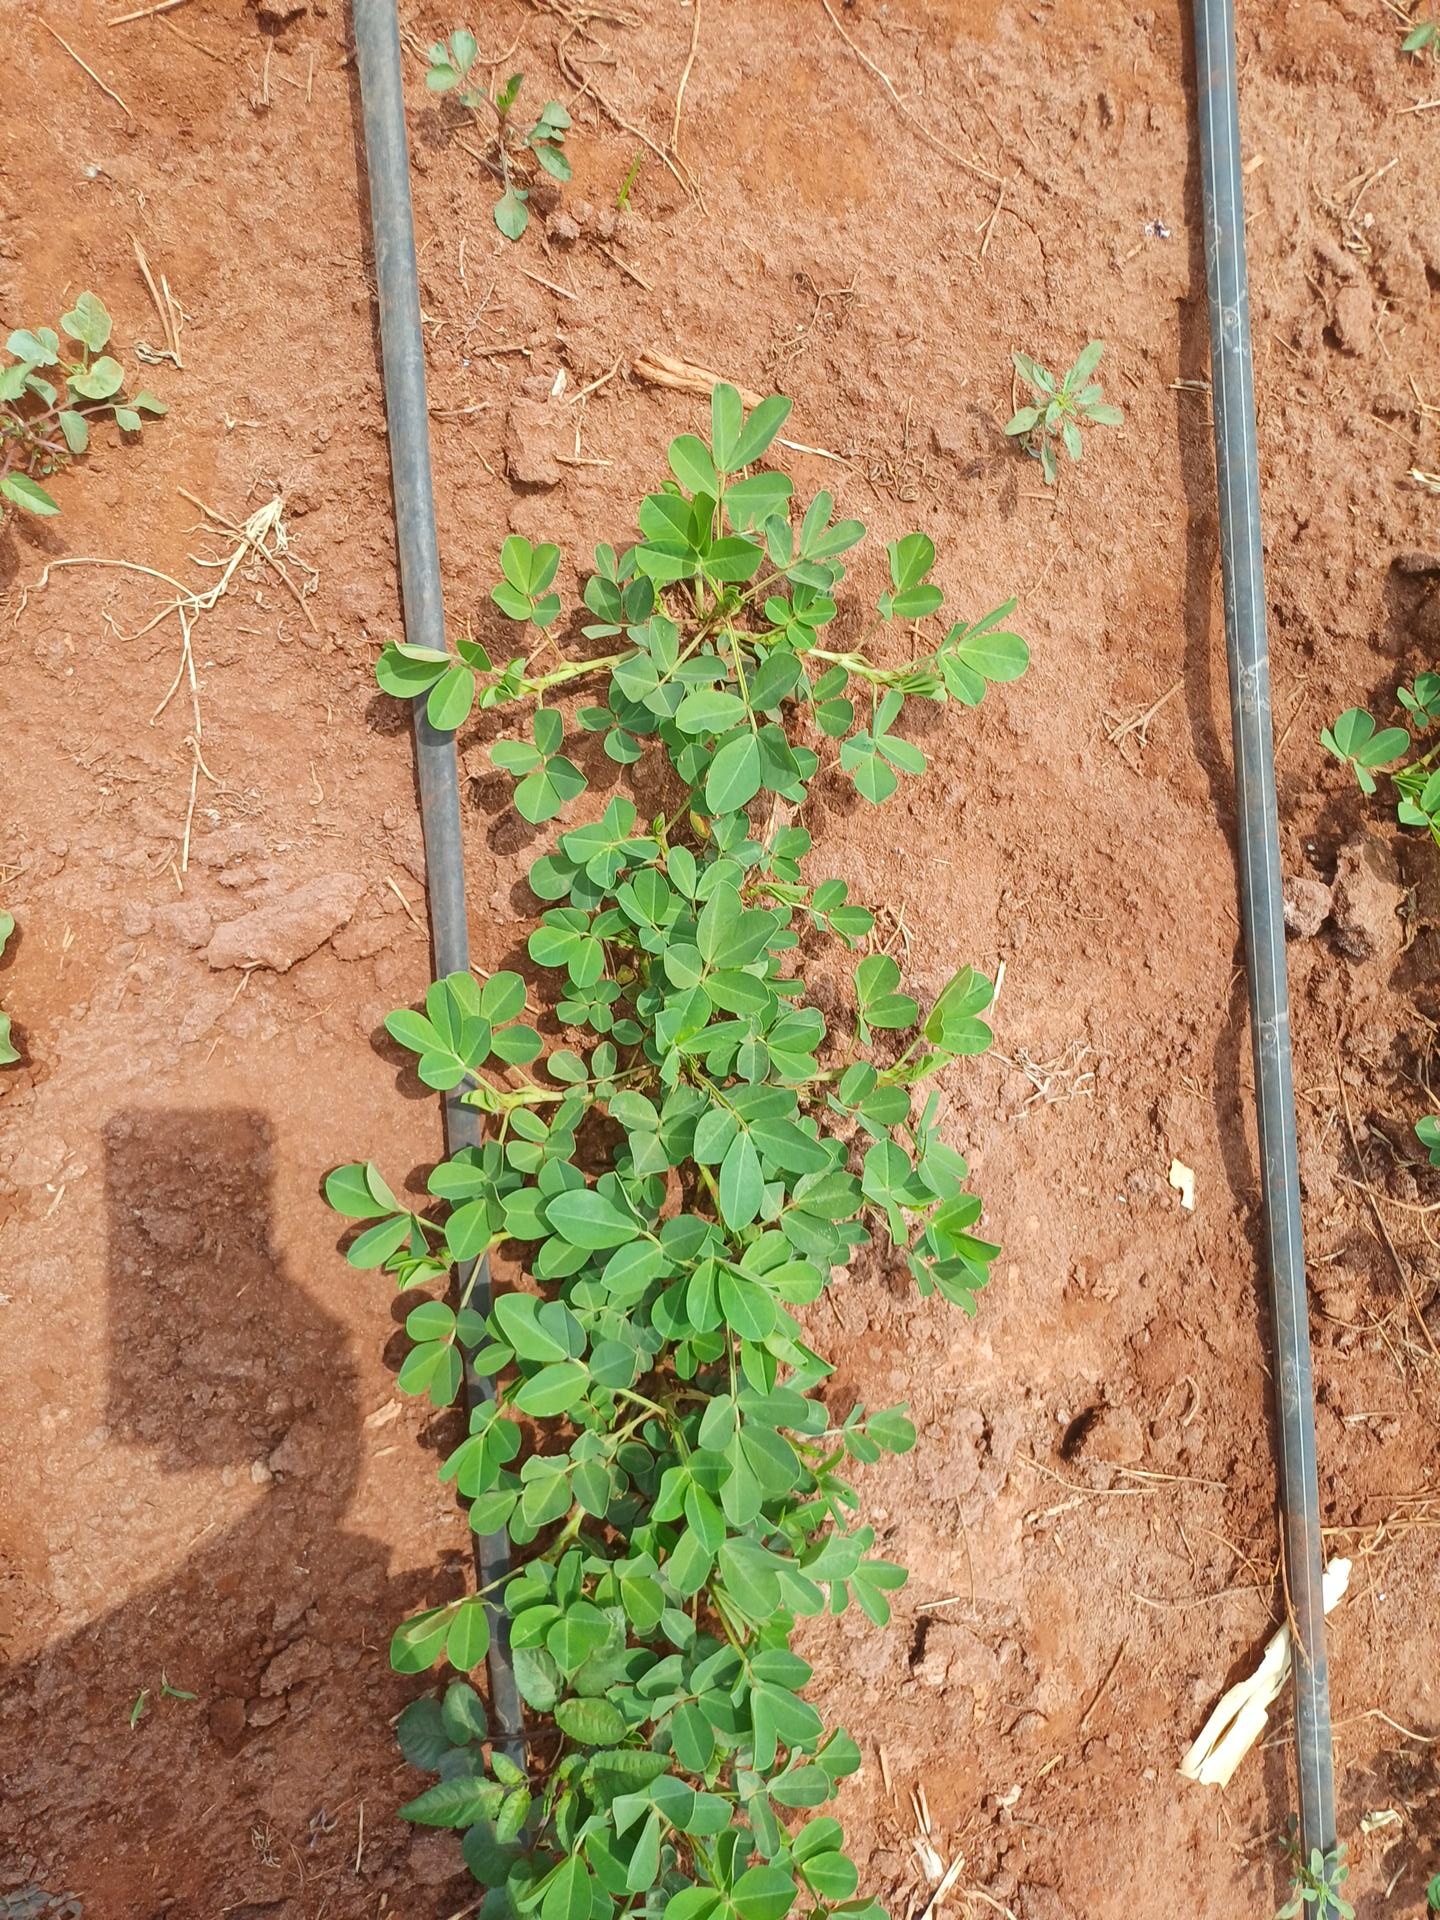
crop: groundnut
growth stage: vegetative
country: Kenya
